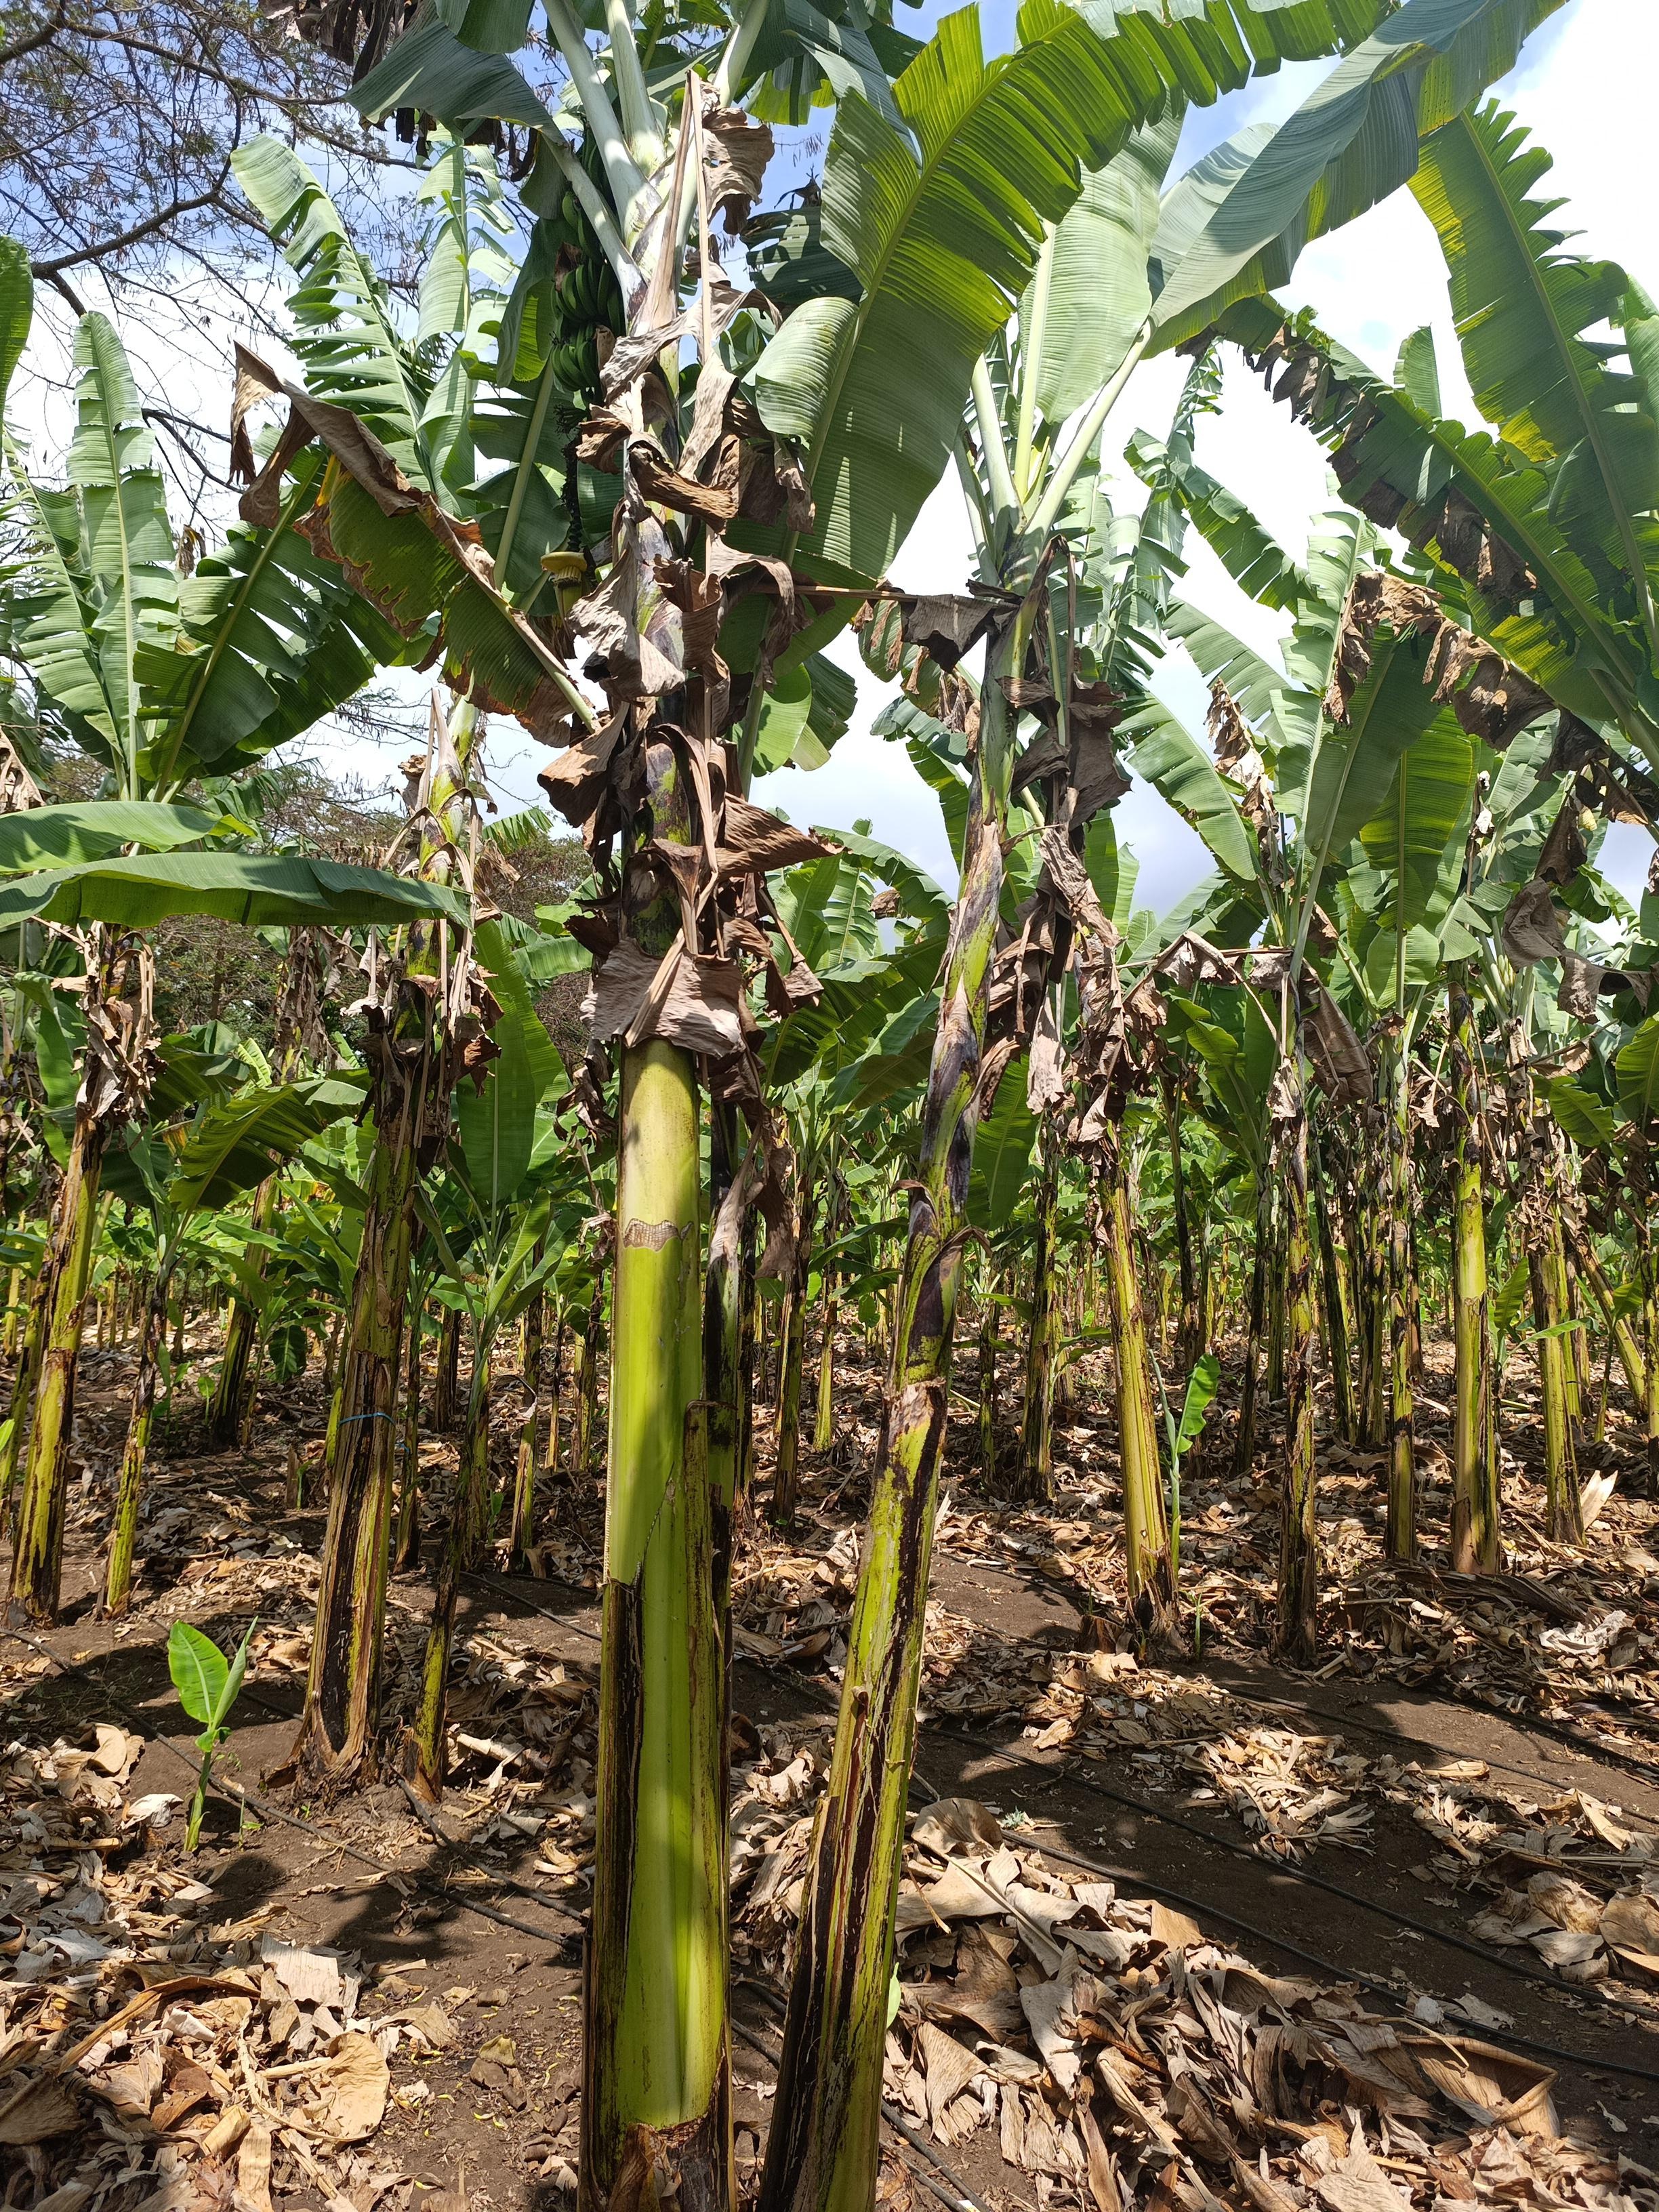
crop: banana
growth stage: development fruit
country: Tanzania
